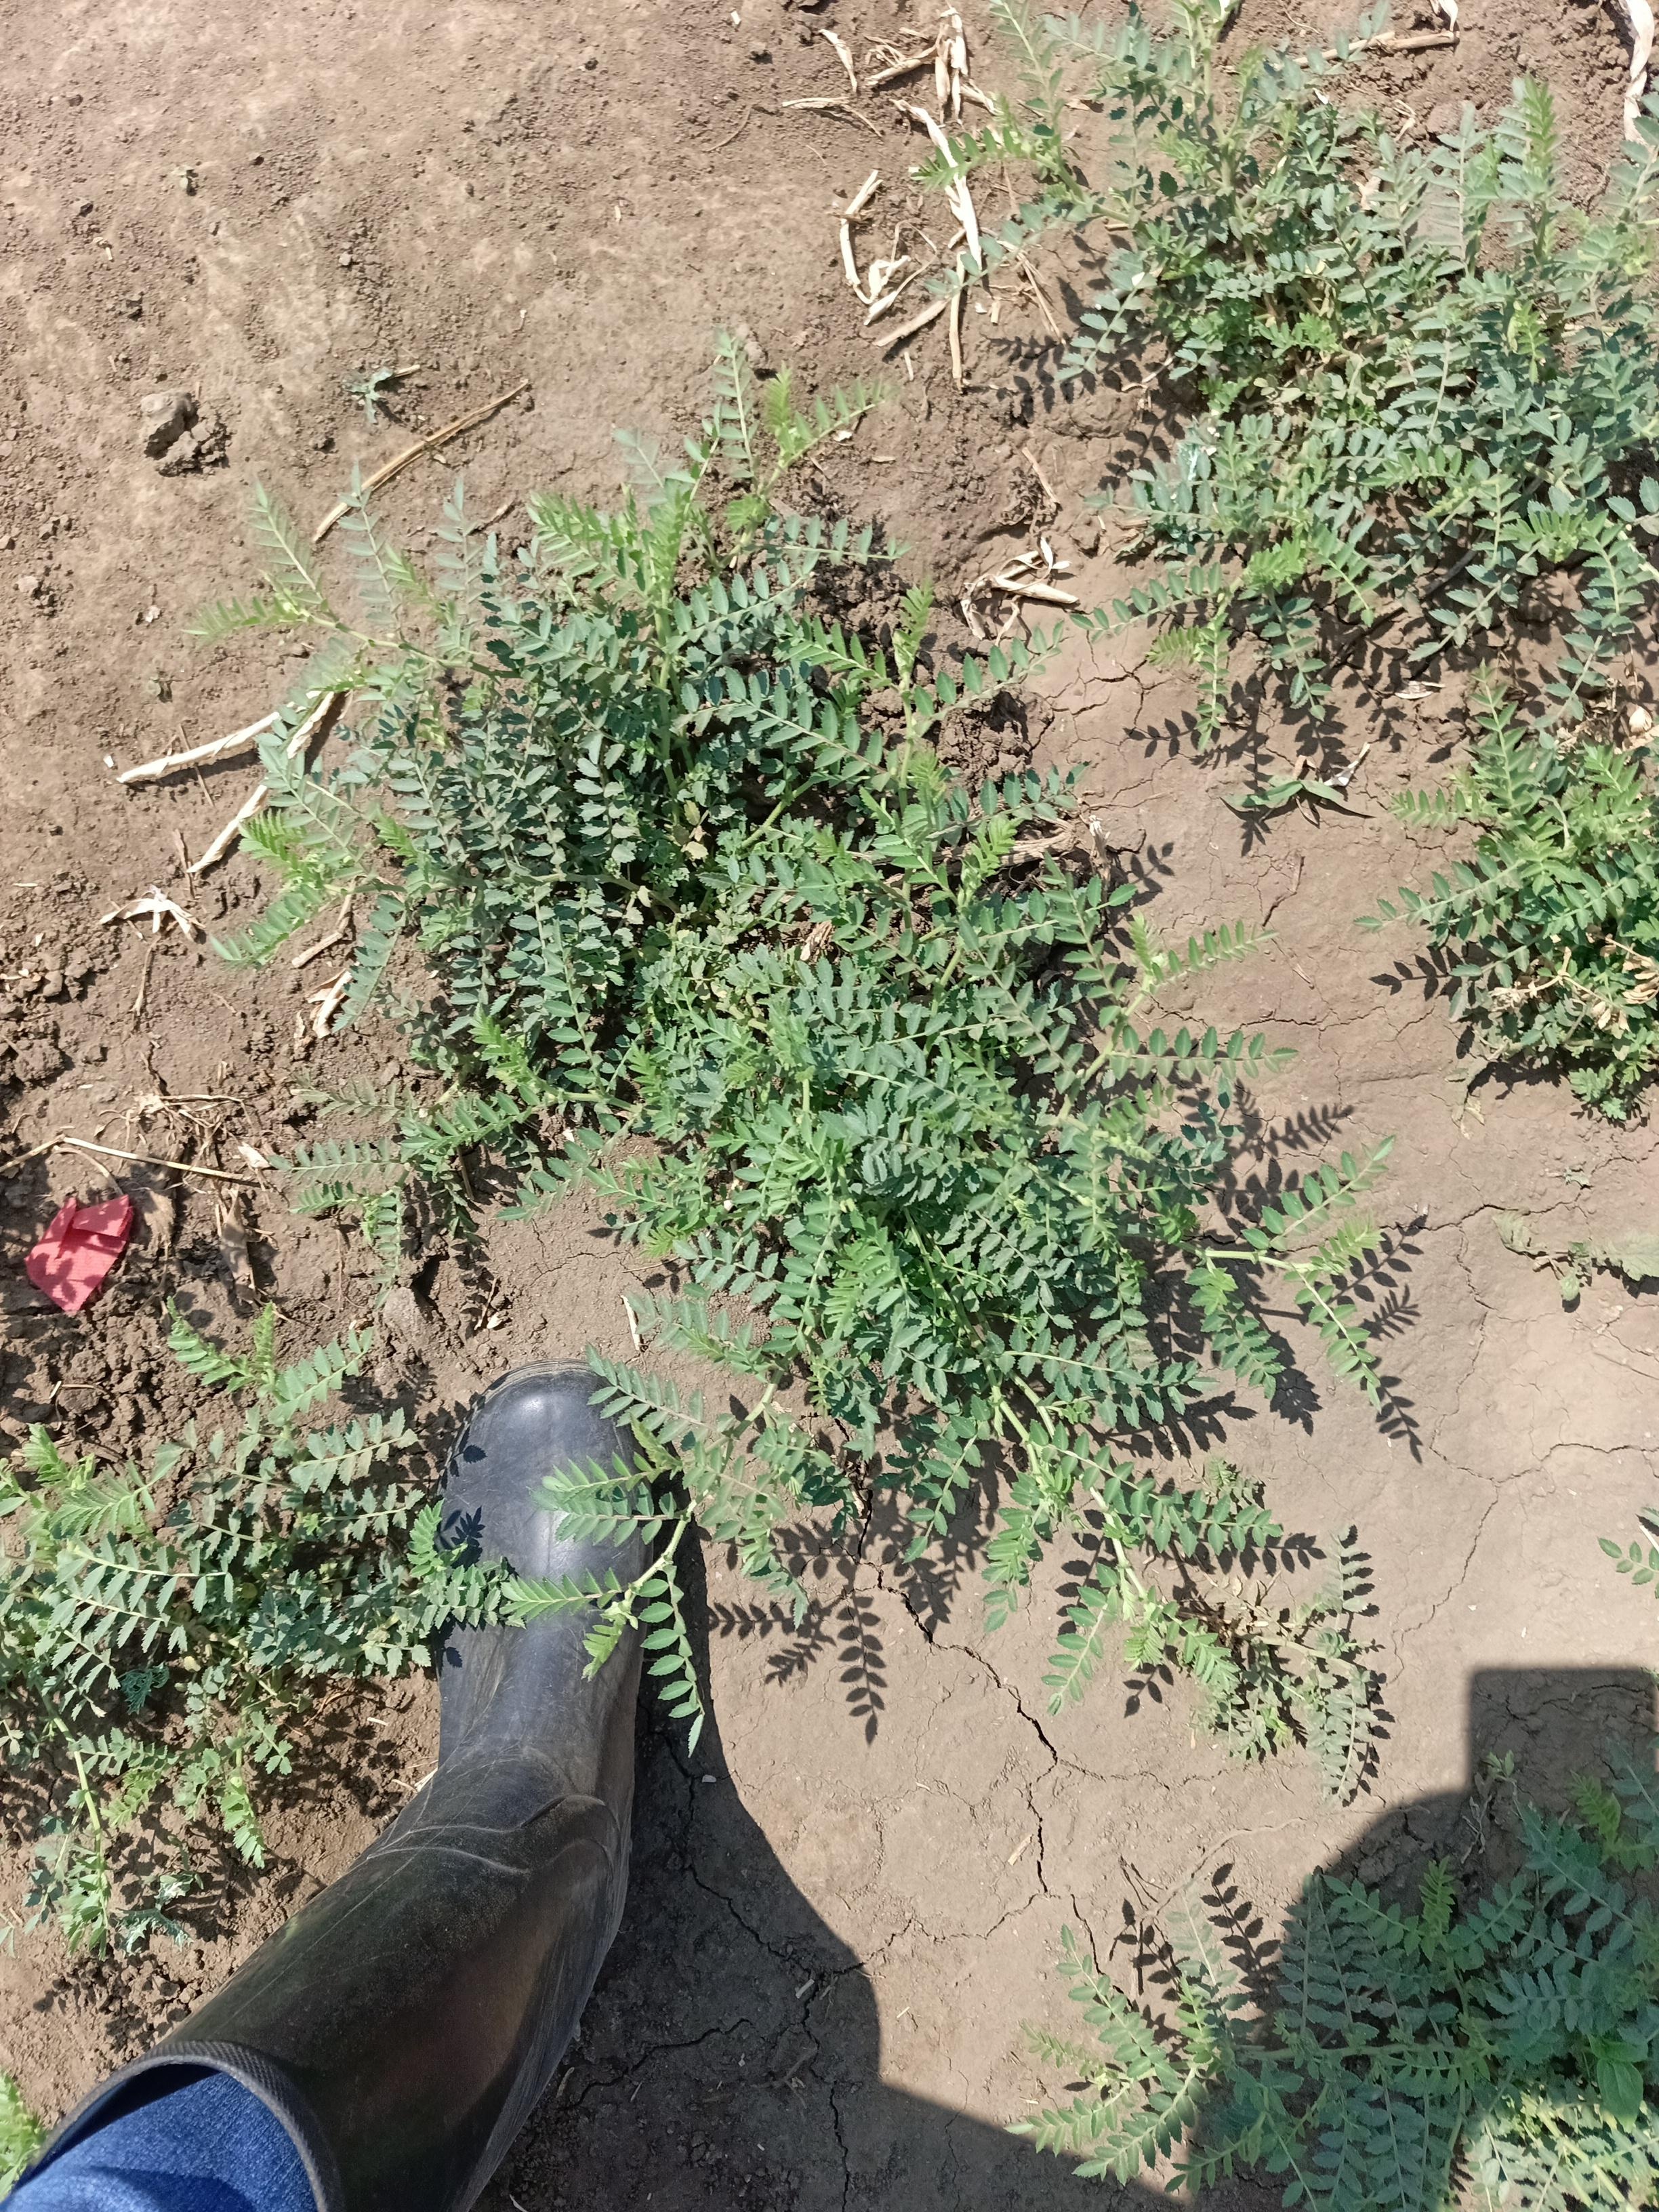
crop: chickpea
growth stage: vegetative
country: Tanzania
